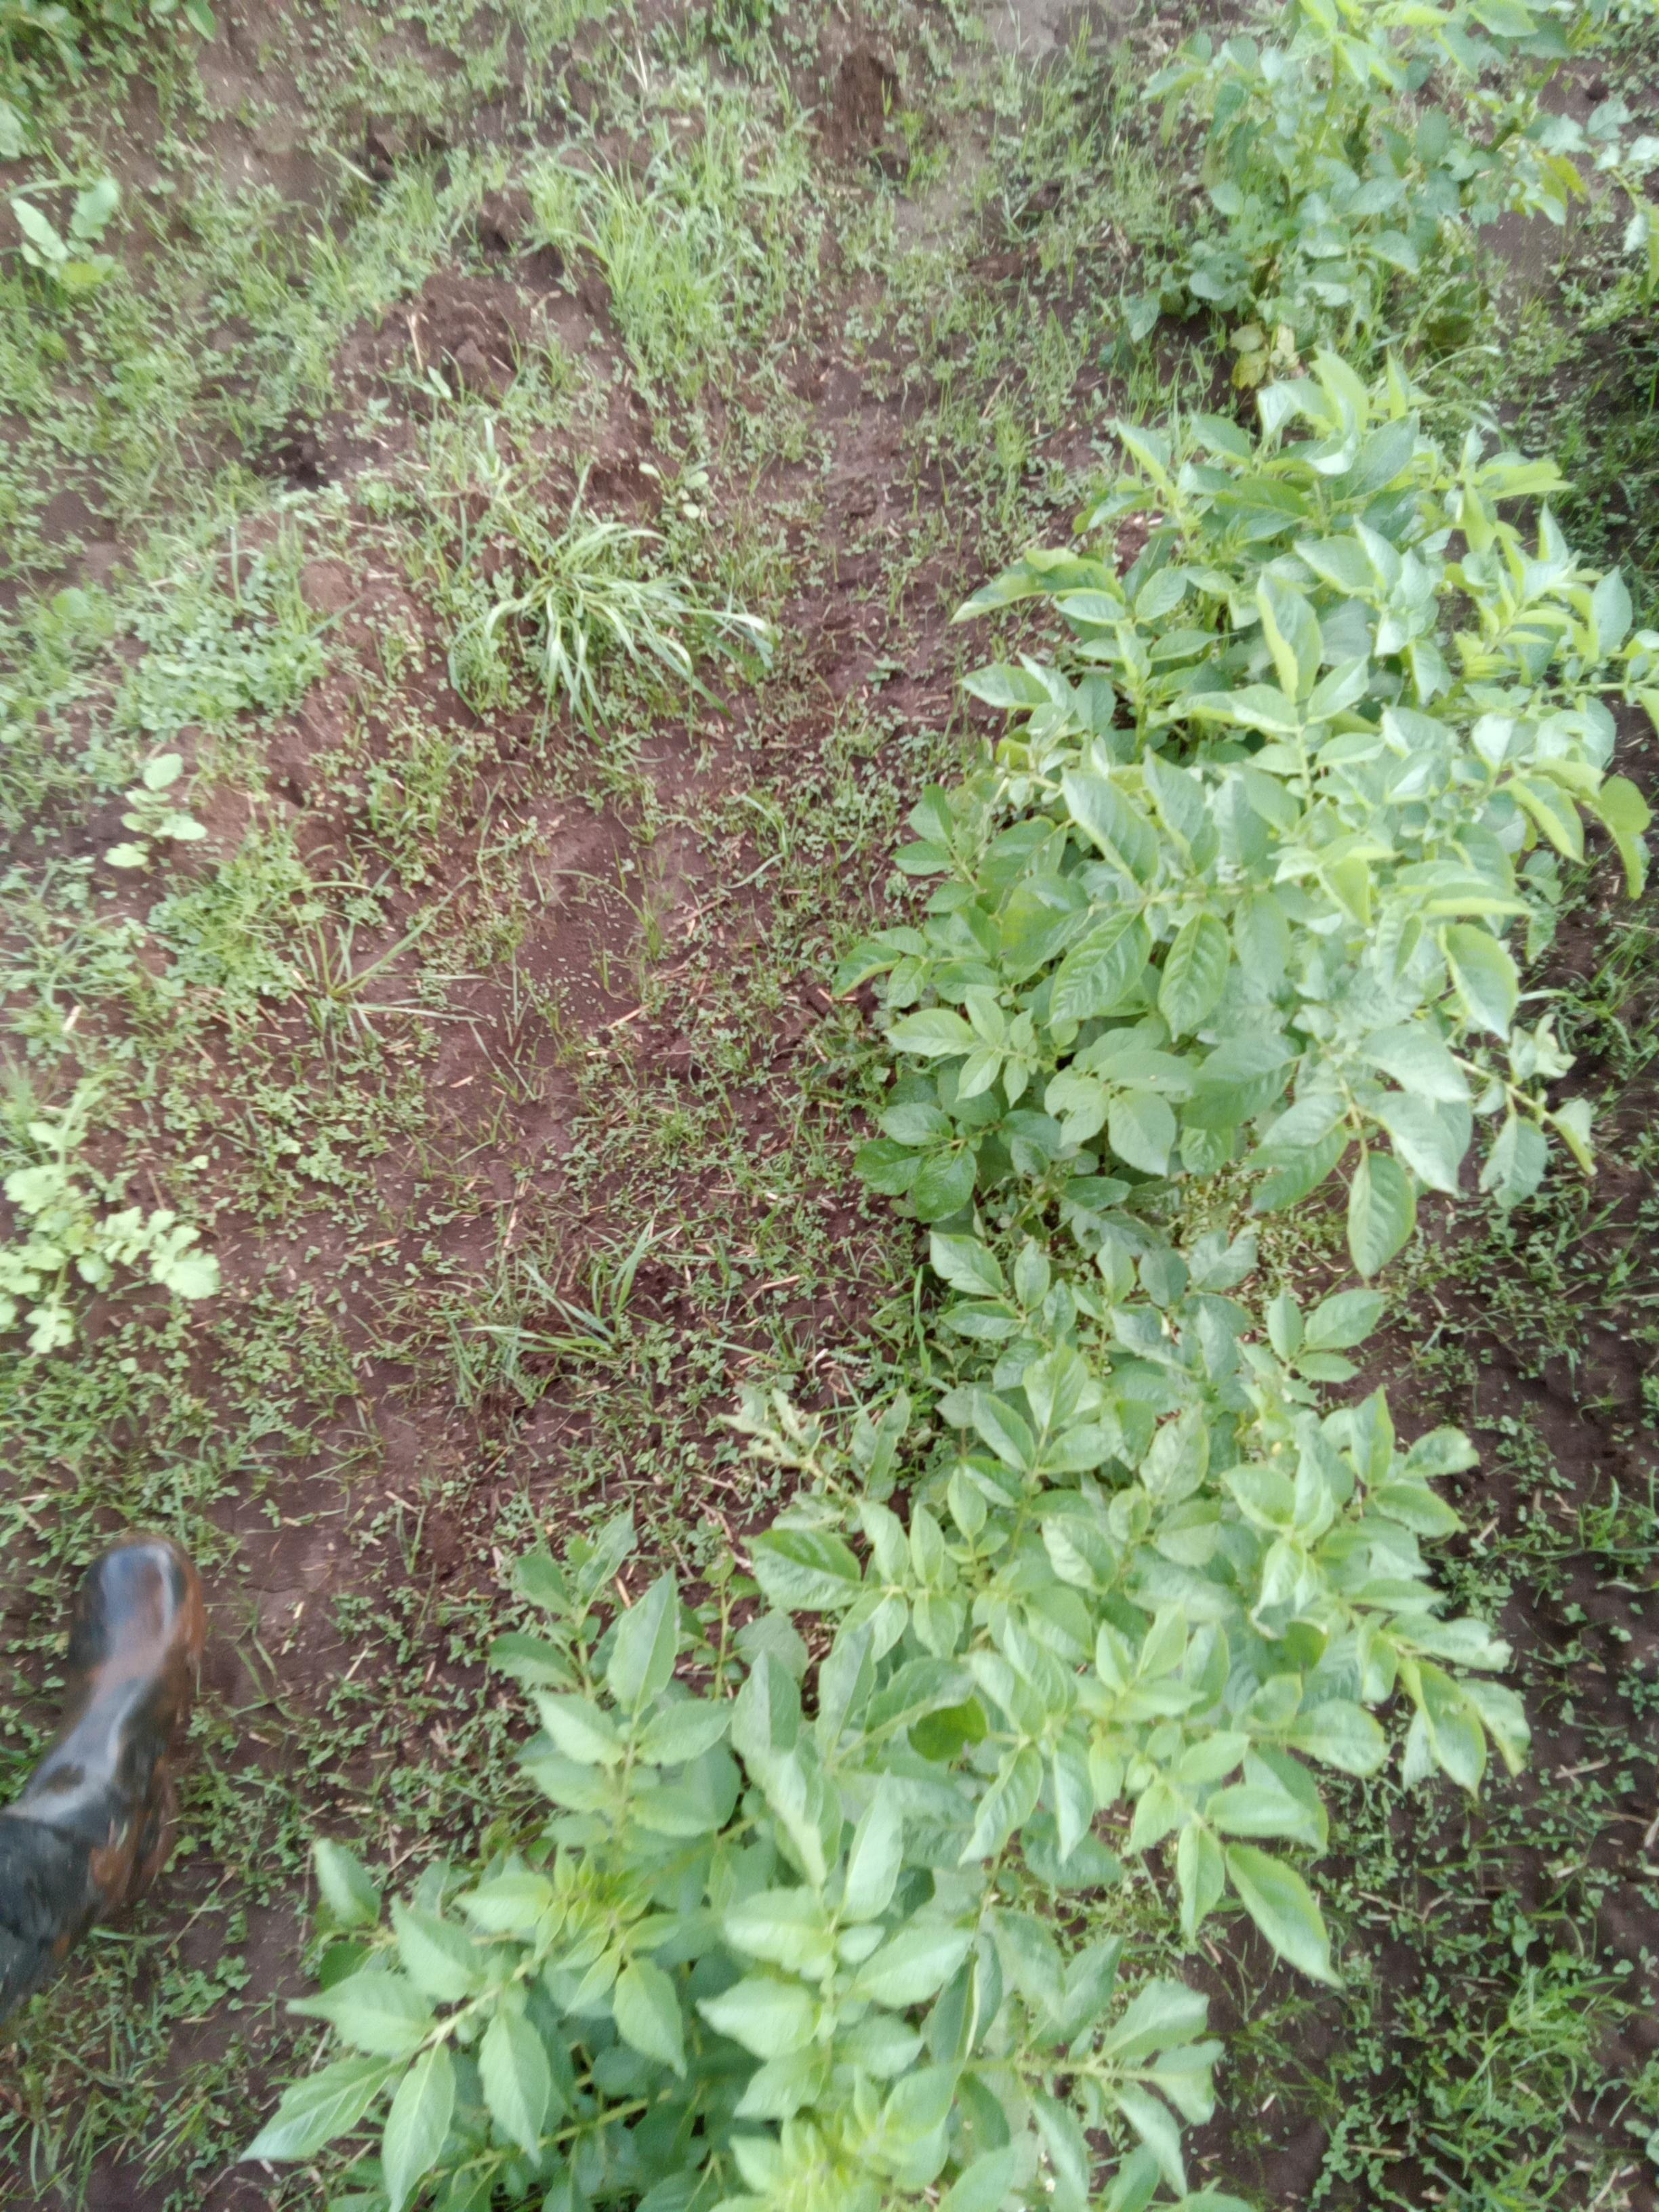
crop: potato
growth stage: vegetative
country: Kenya
